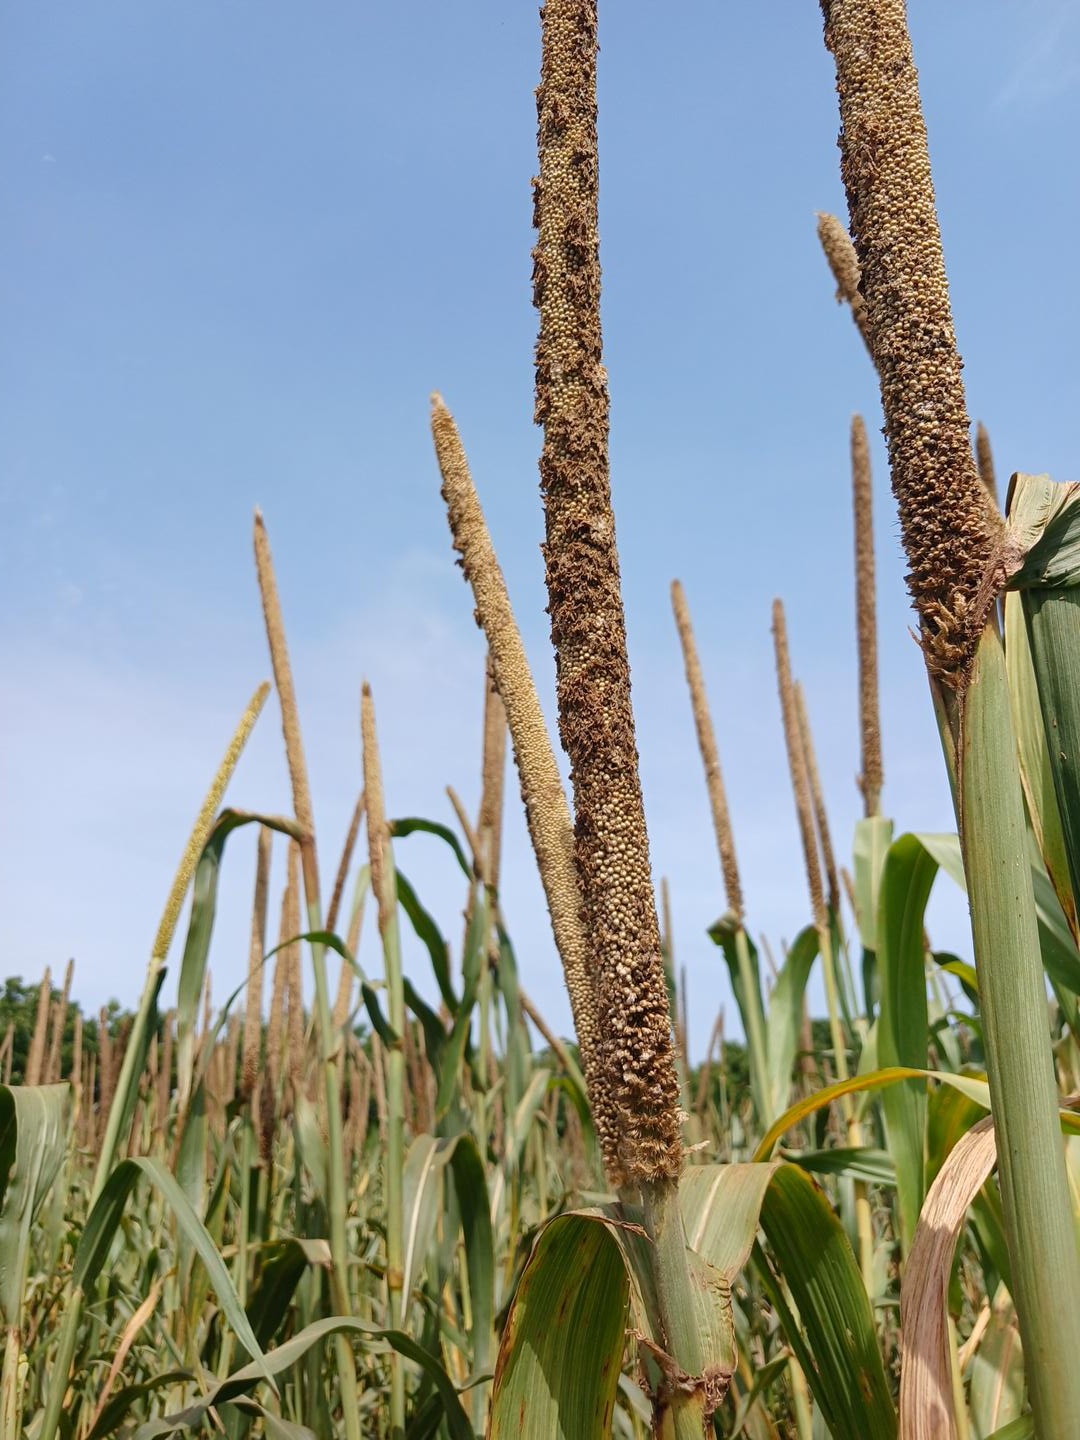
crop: pearl millet
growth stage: maturity
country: Senegal
